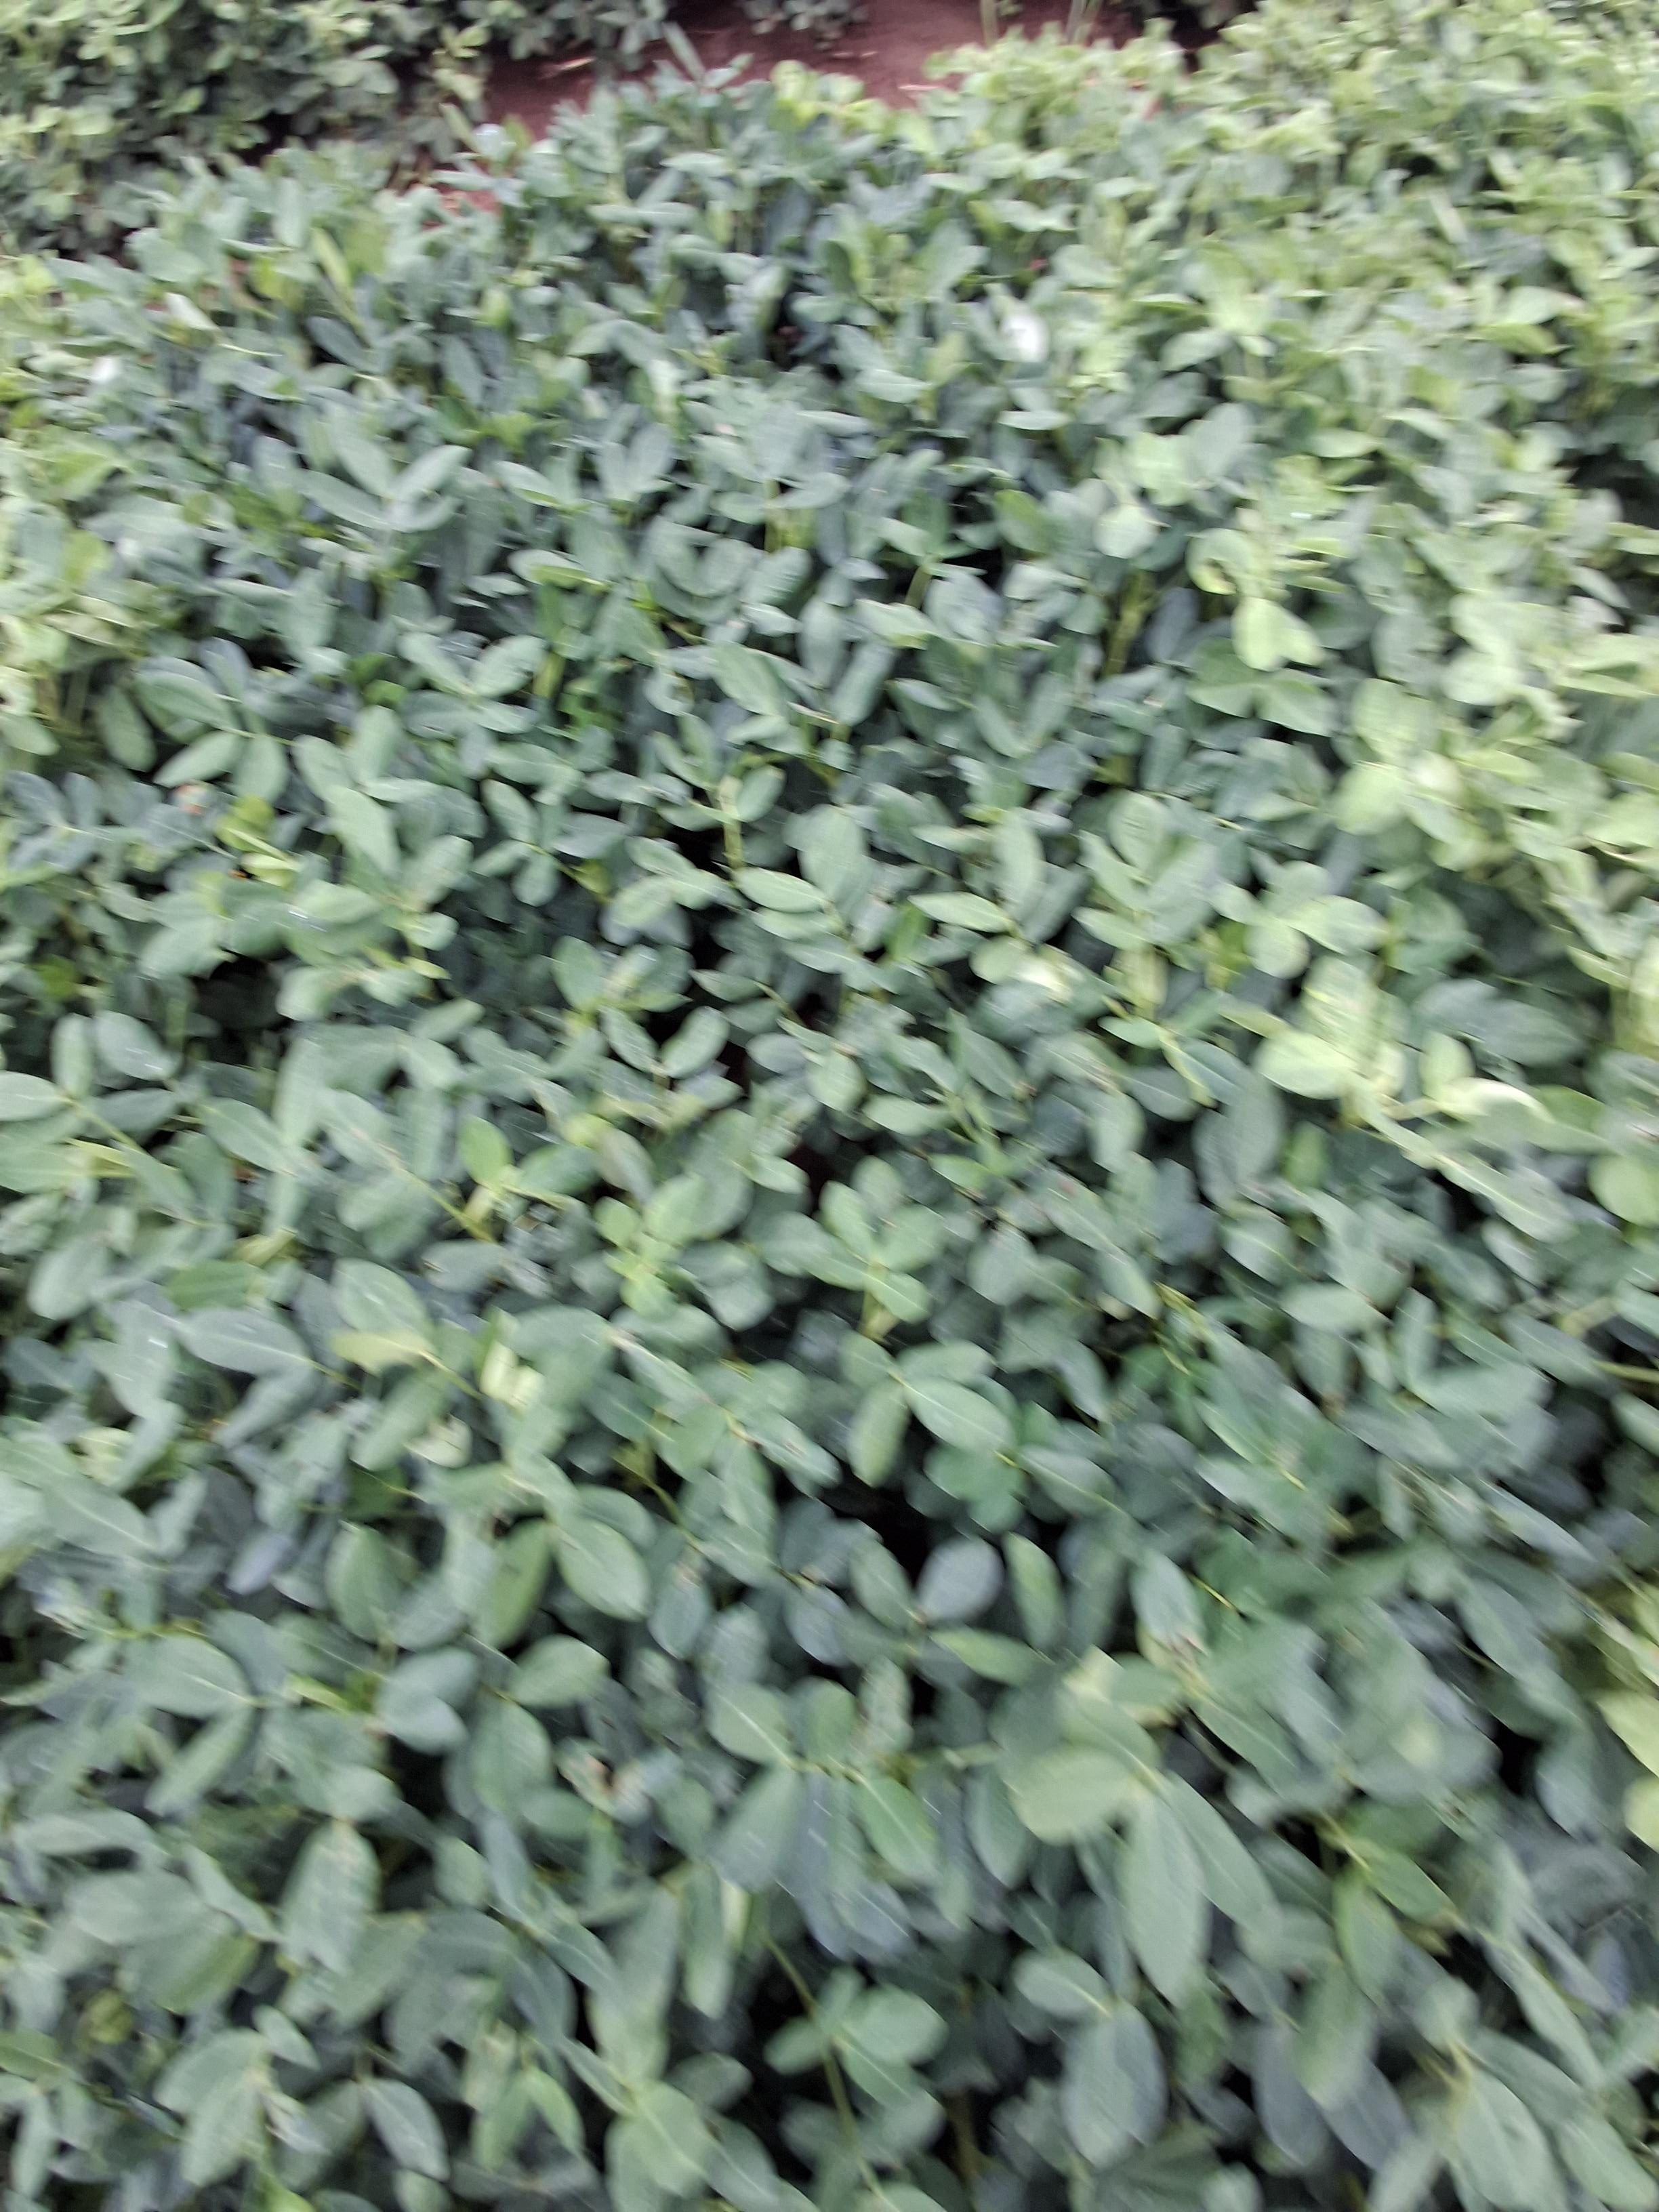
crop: groundnut
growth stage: pegging
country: Kenya
